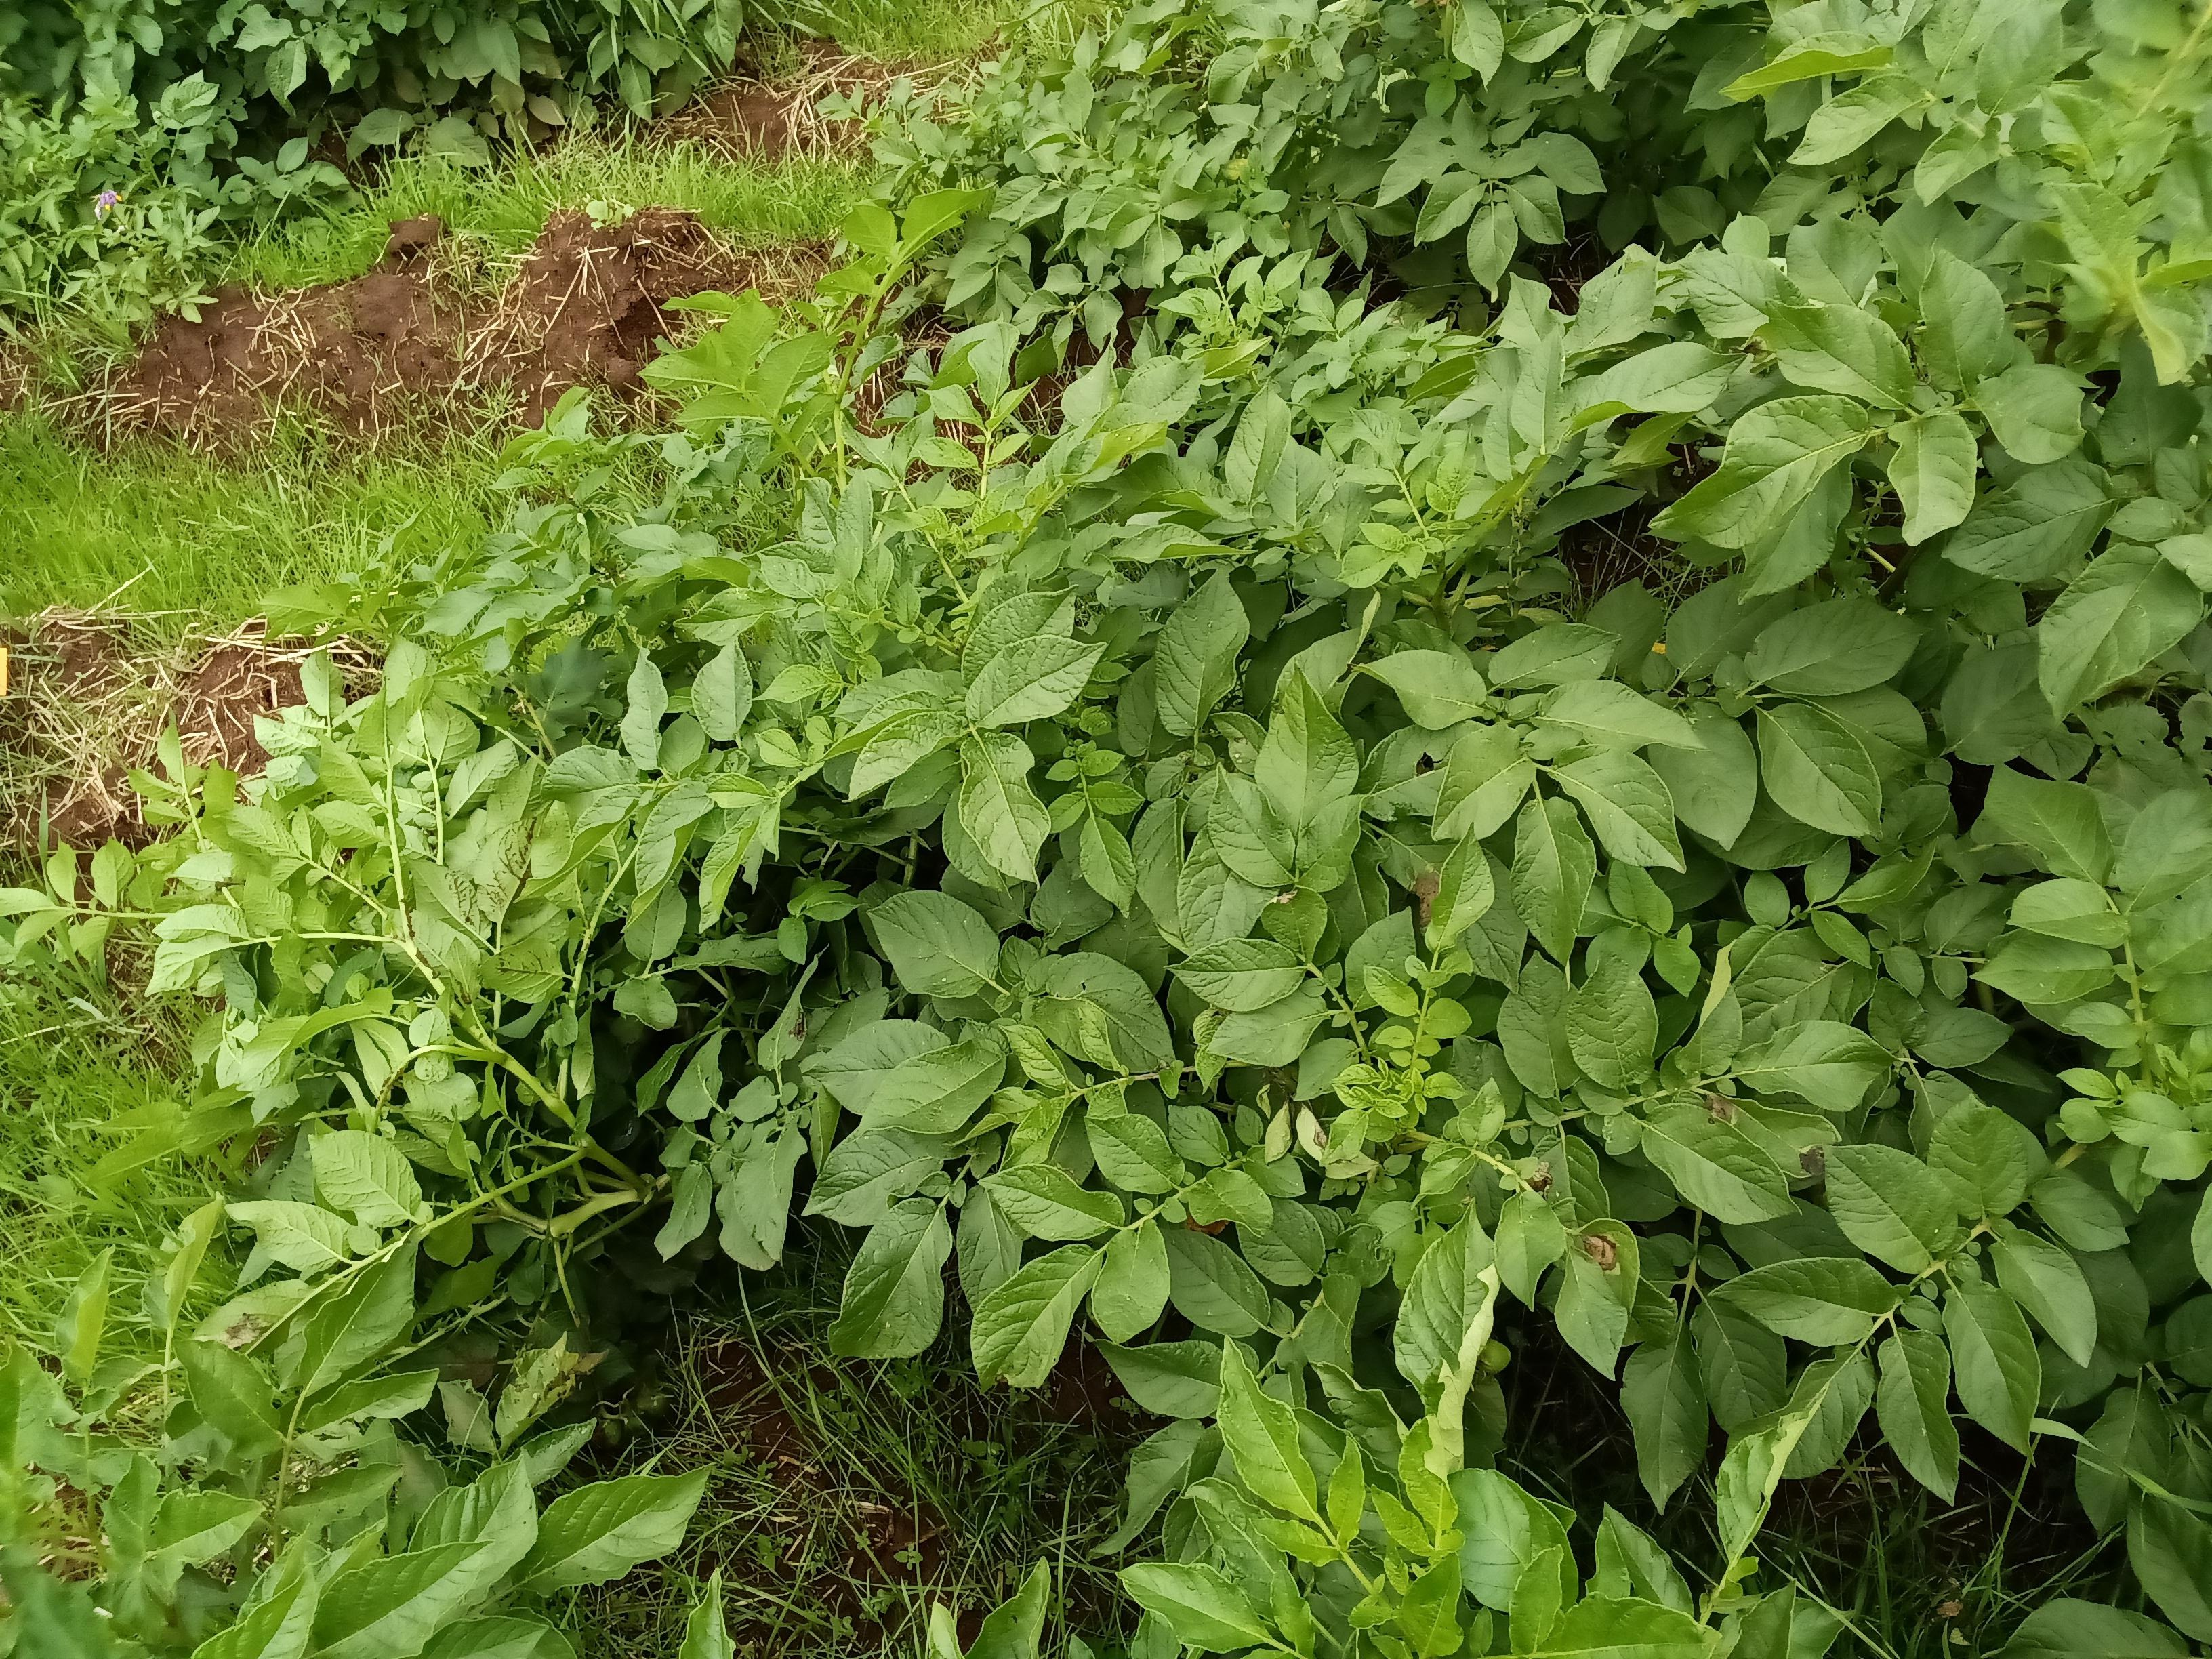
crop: potato
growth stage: harvest maturity
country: Kenya
